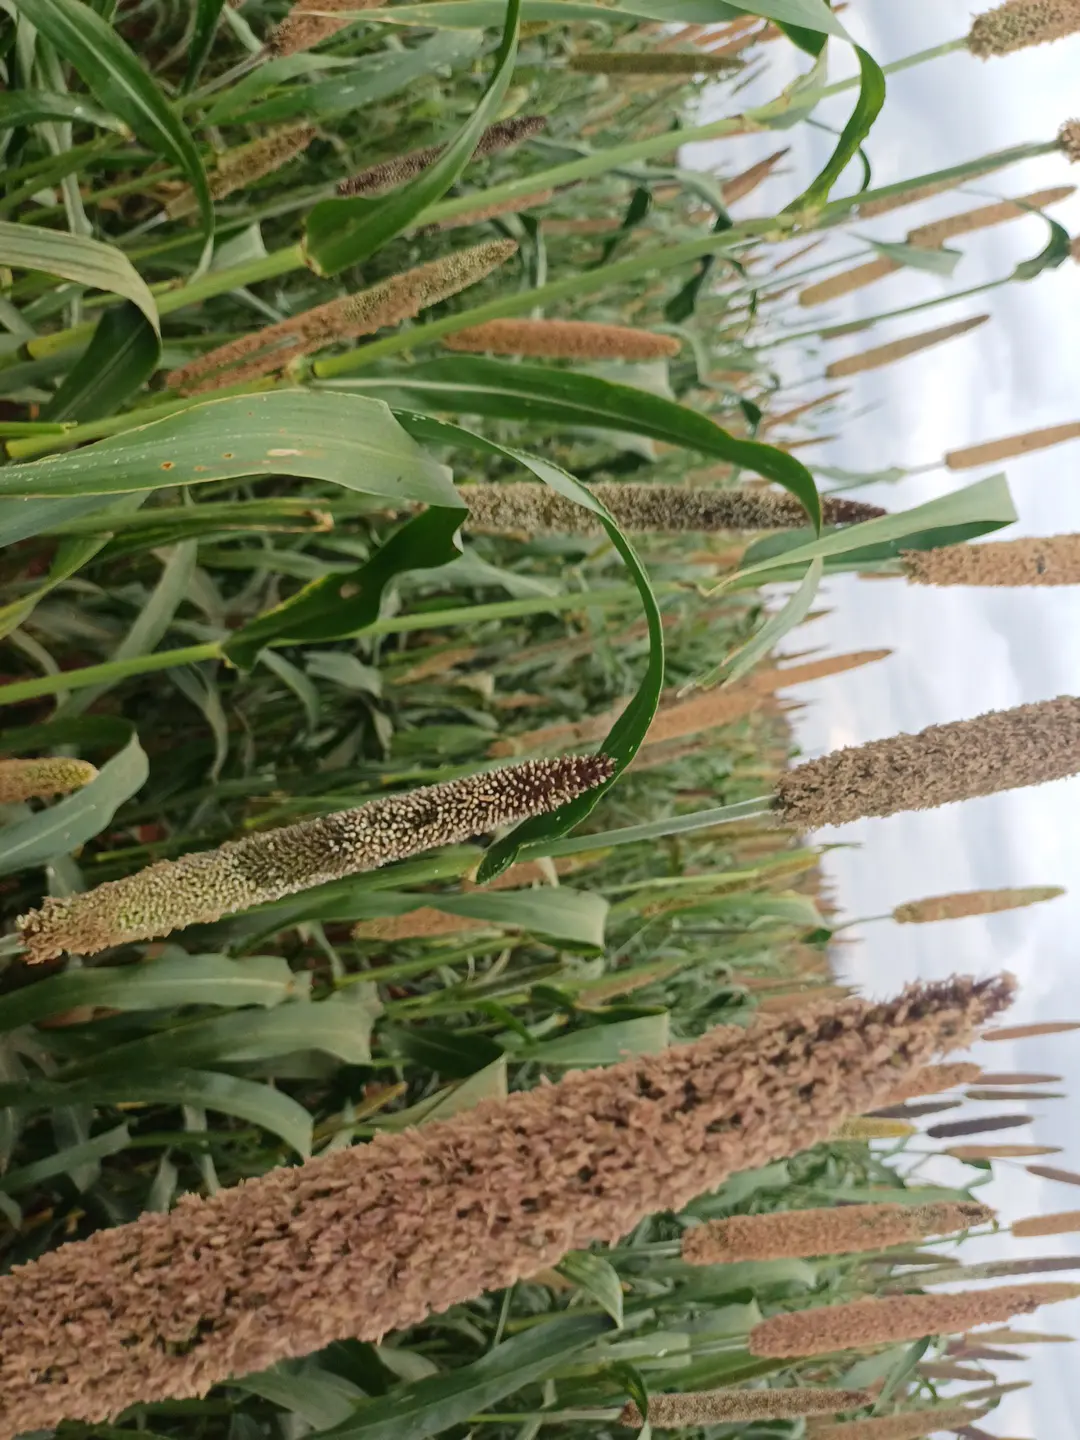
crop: pearl millet
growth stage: filling grain
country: Kenya
